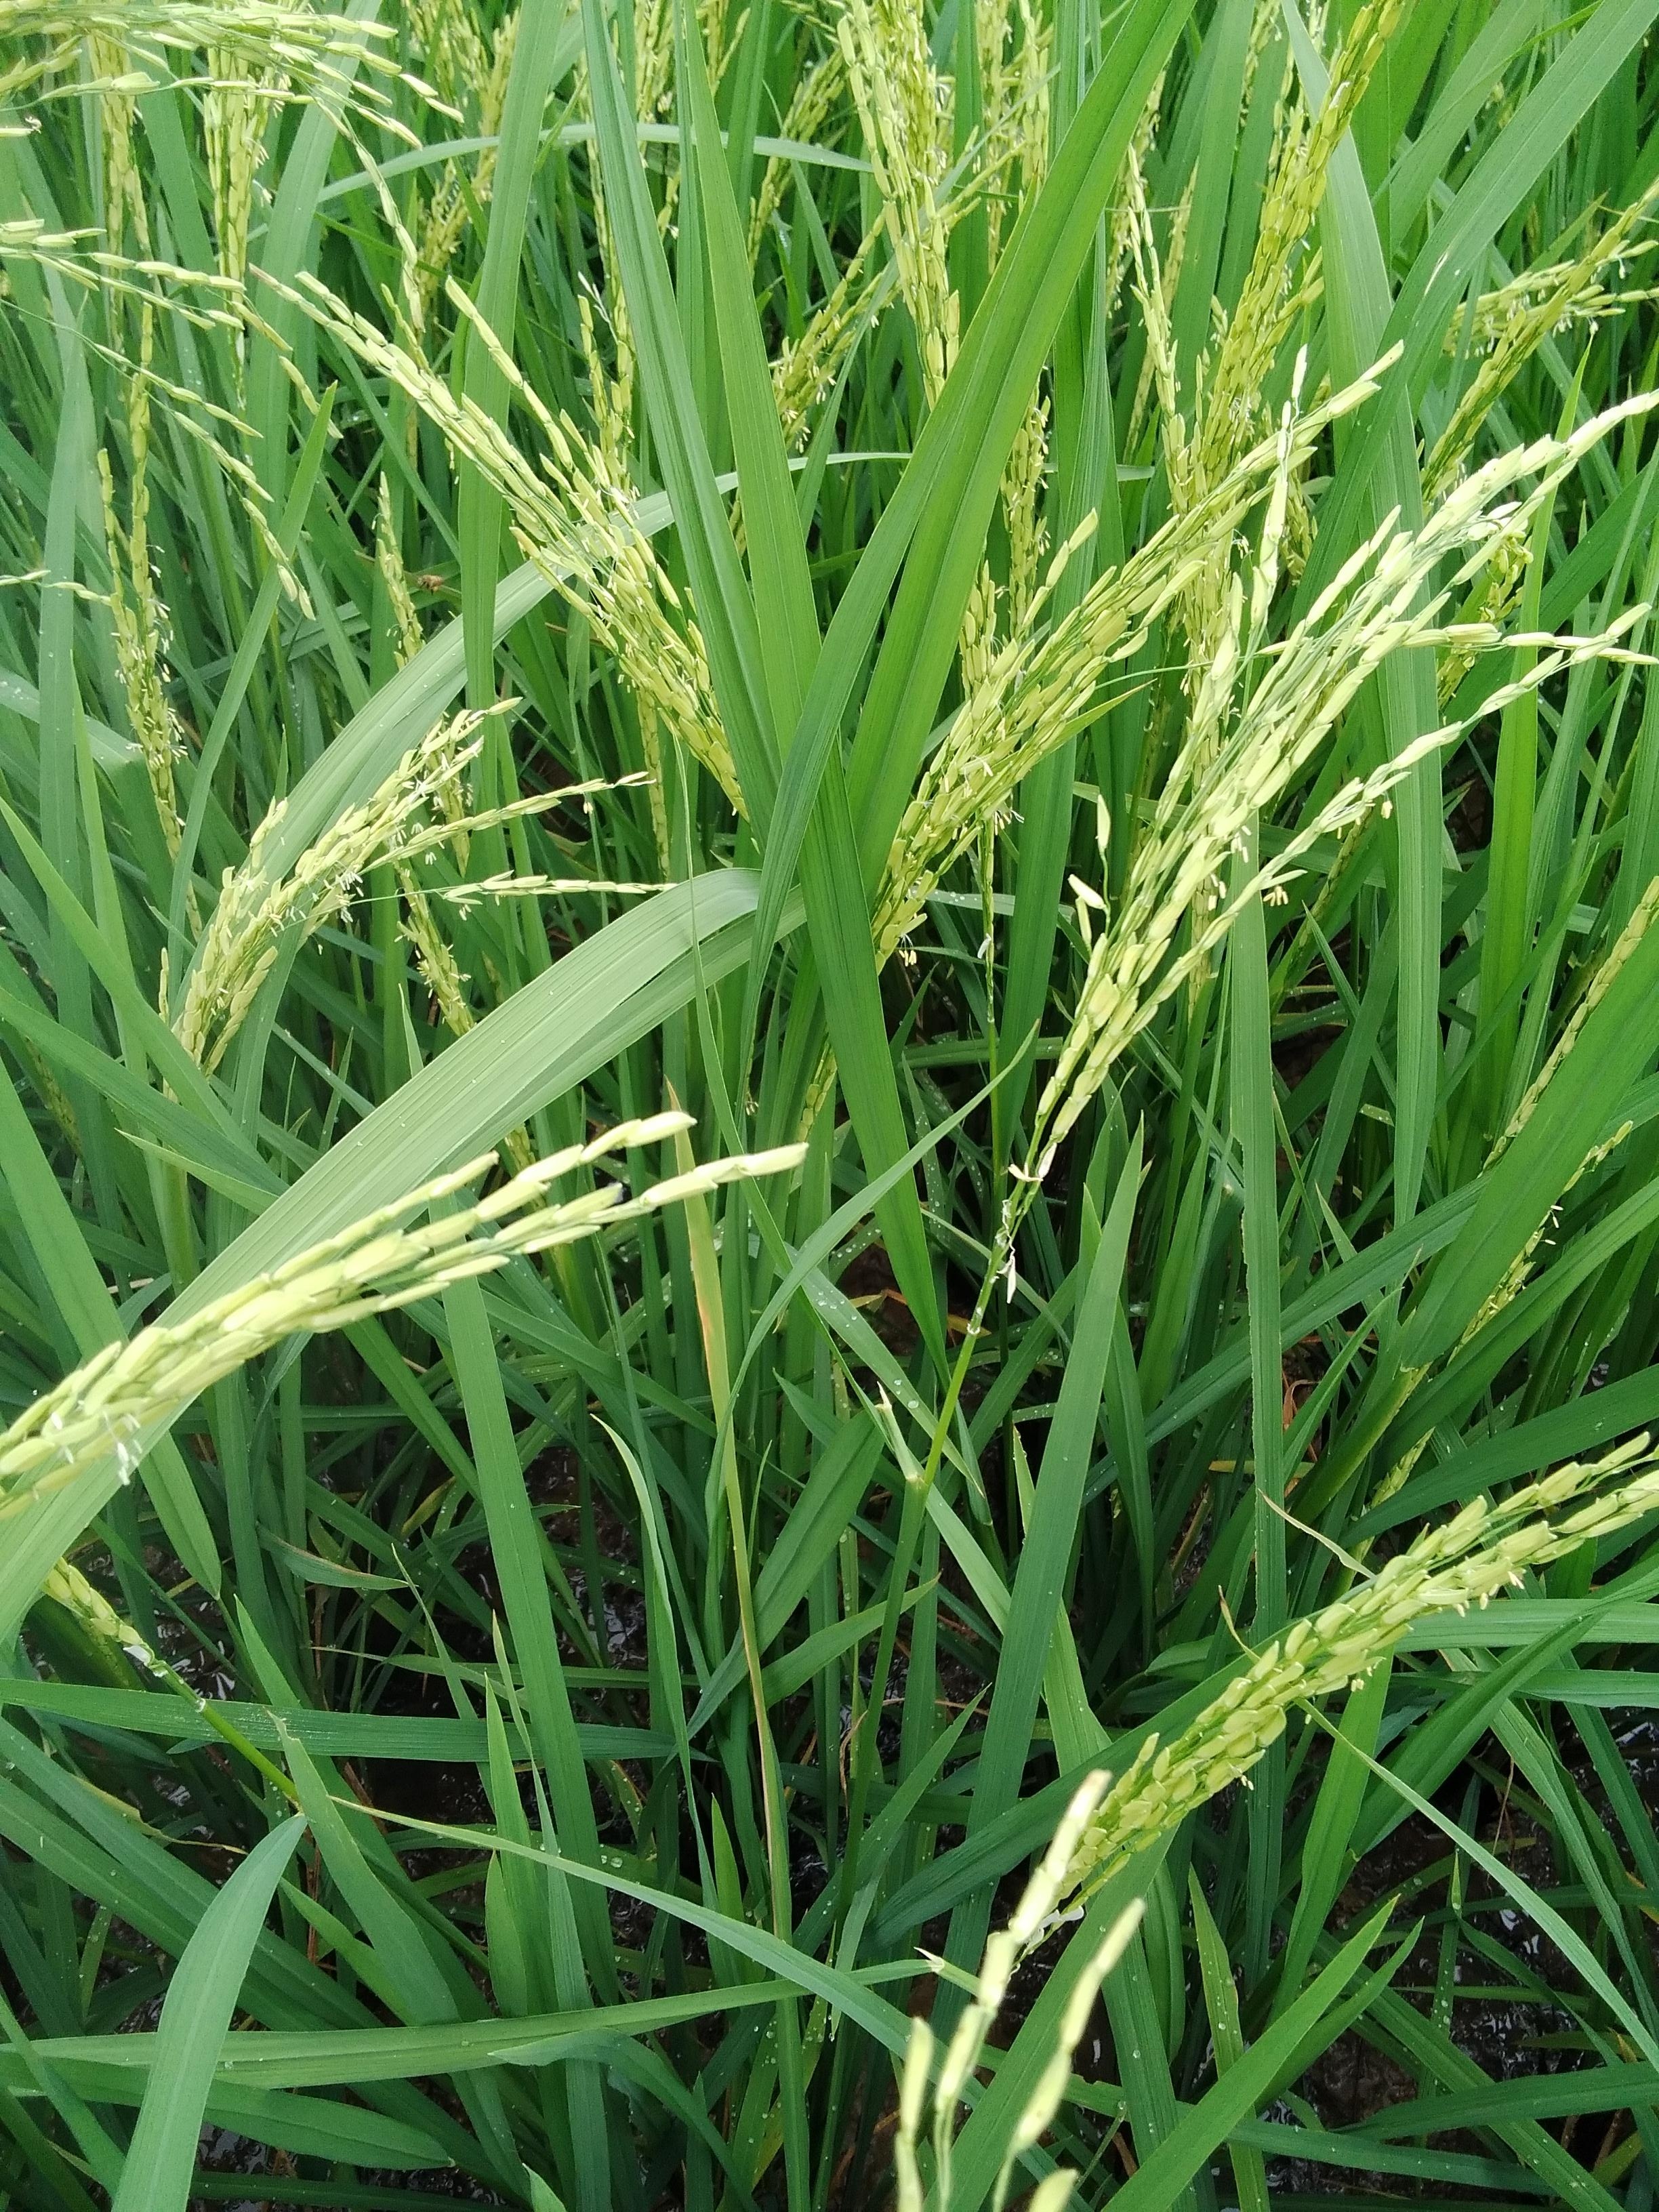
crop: rice
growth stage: flowering
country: Nigeria
